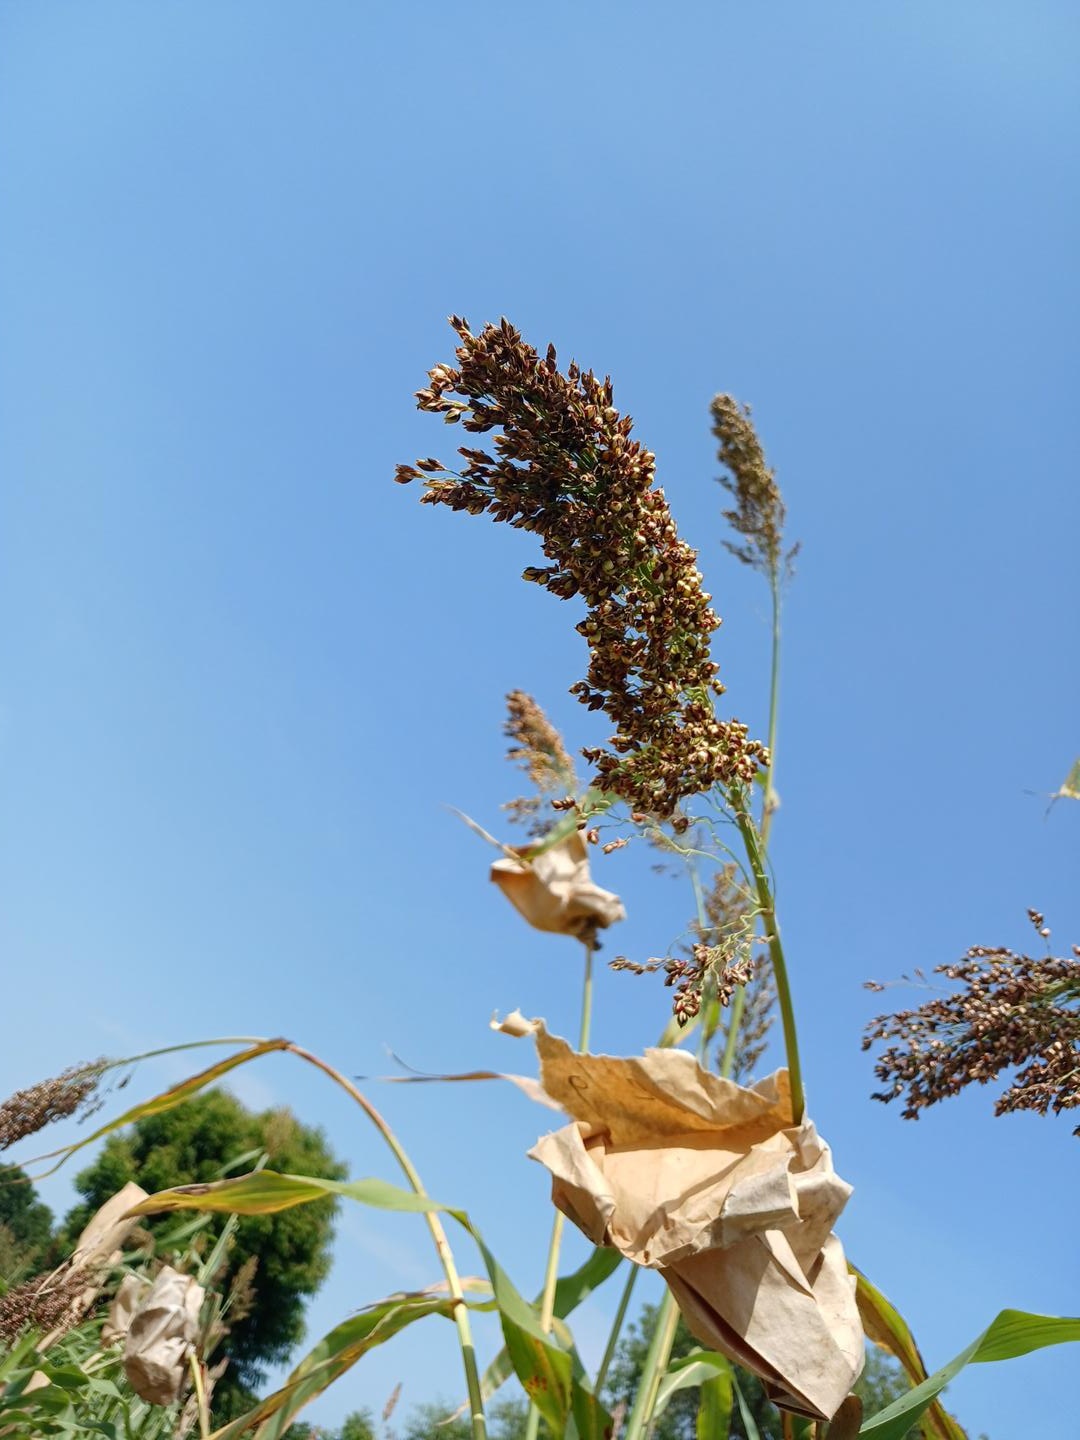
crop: sorghum
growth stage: filling grain
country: Senegal
